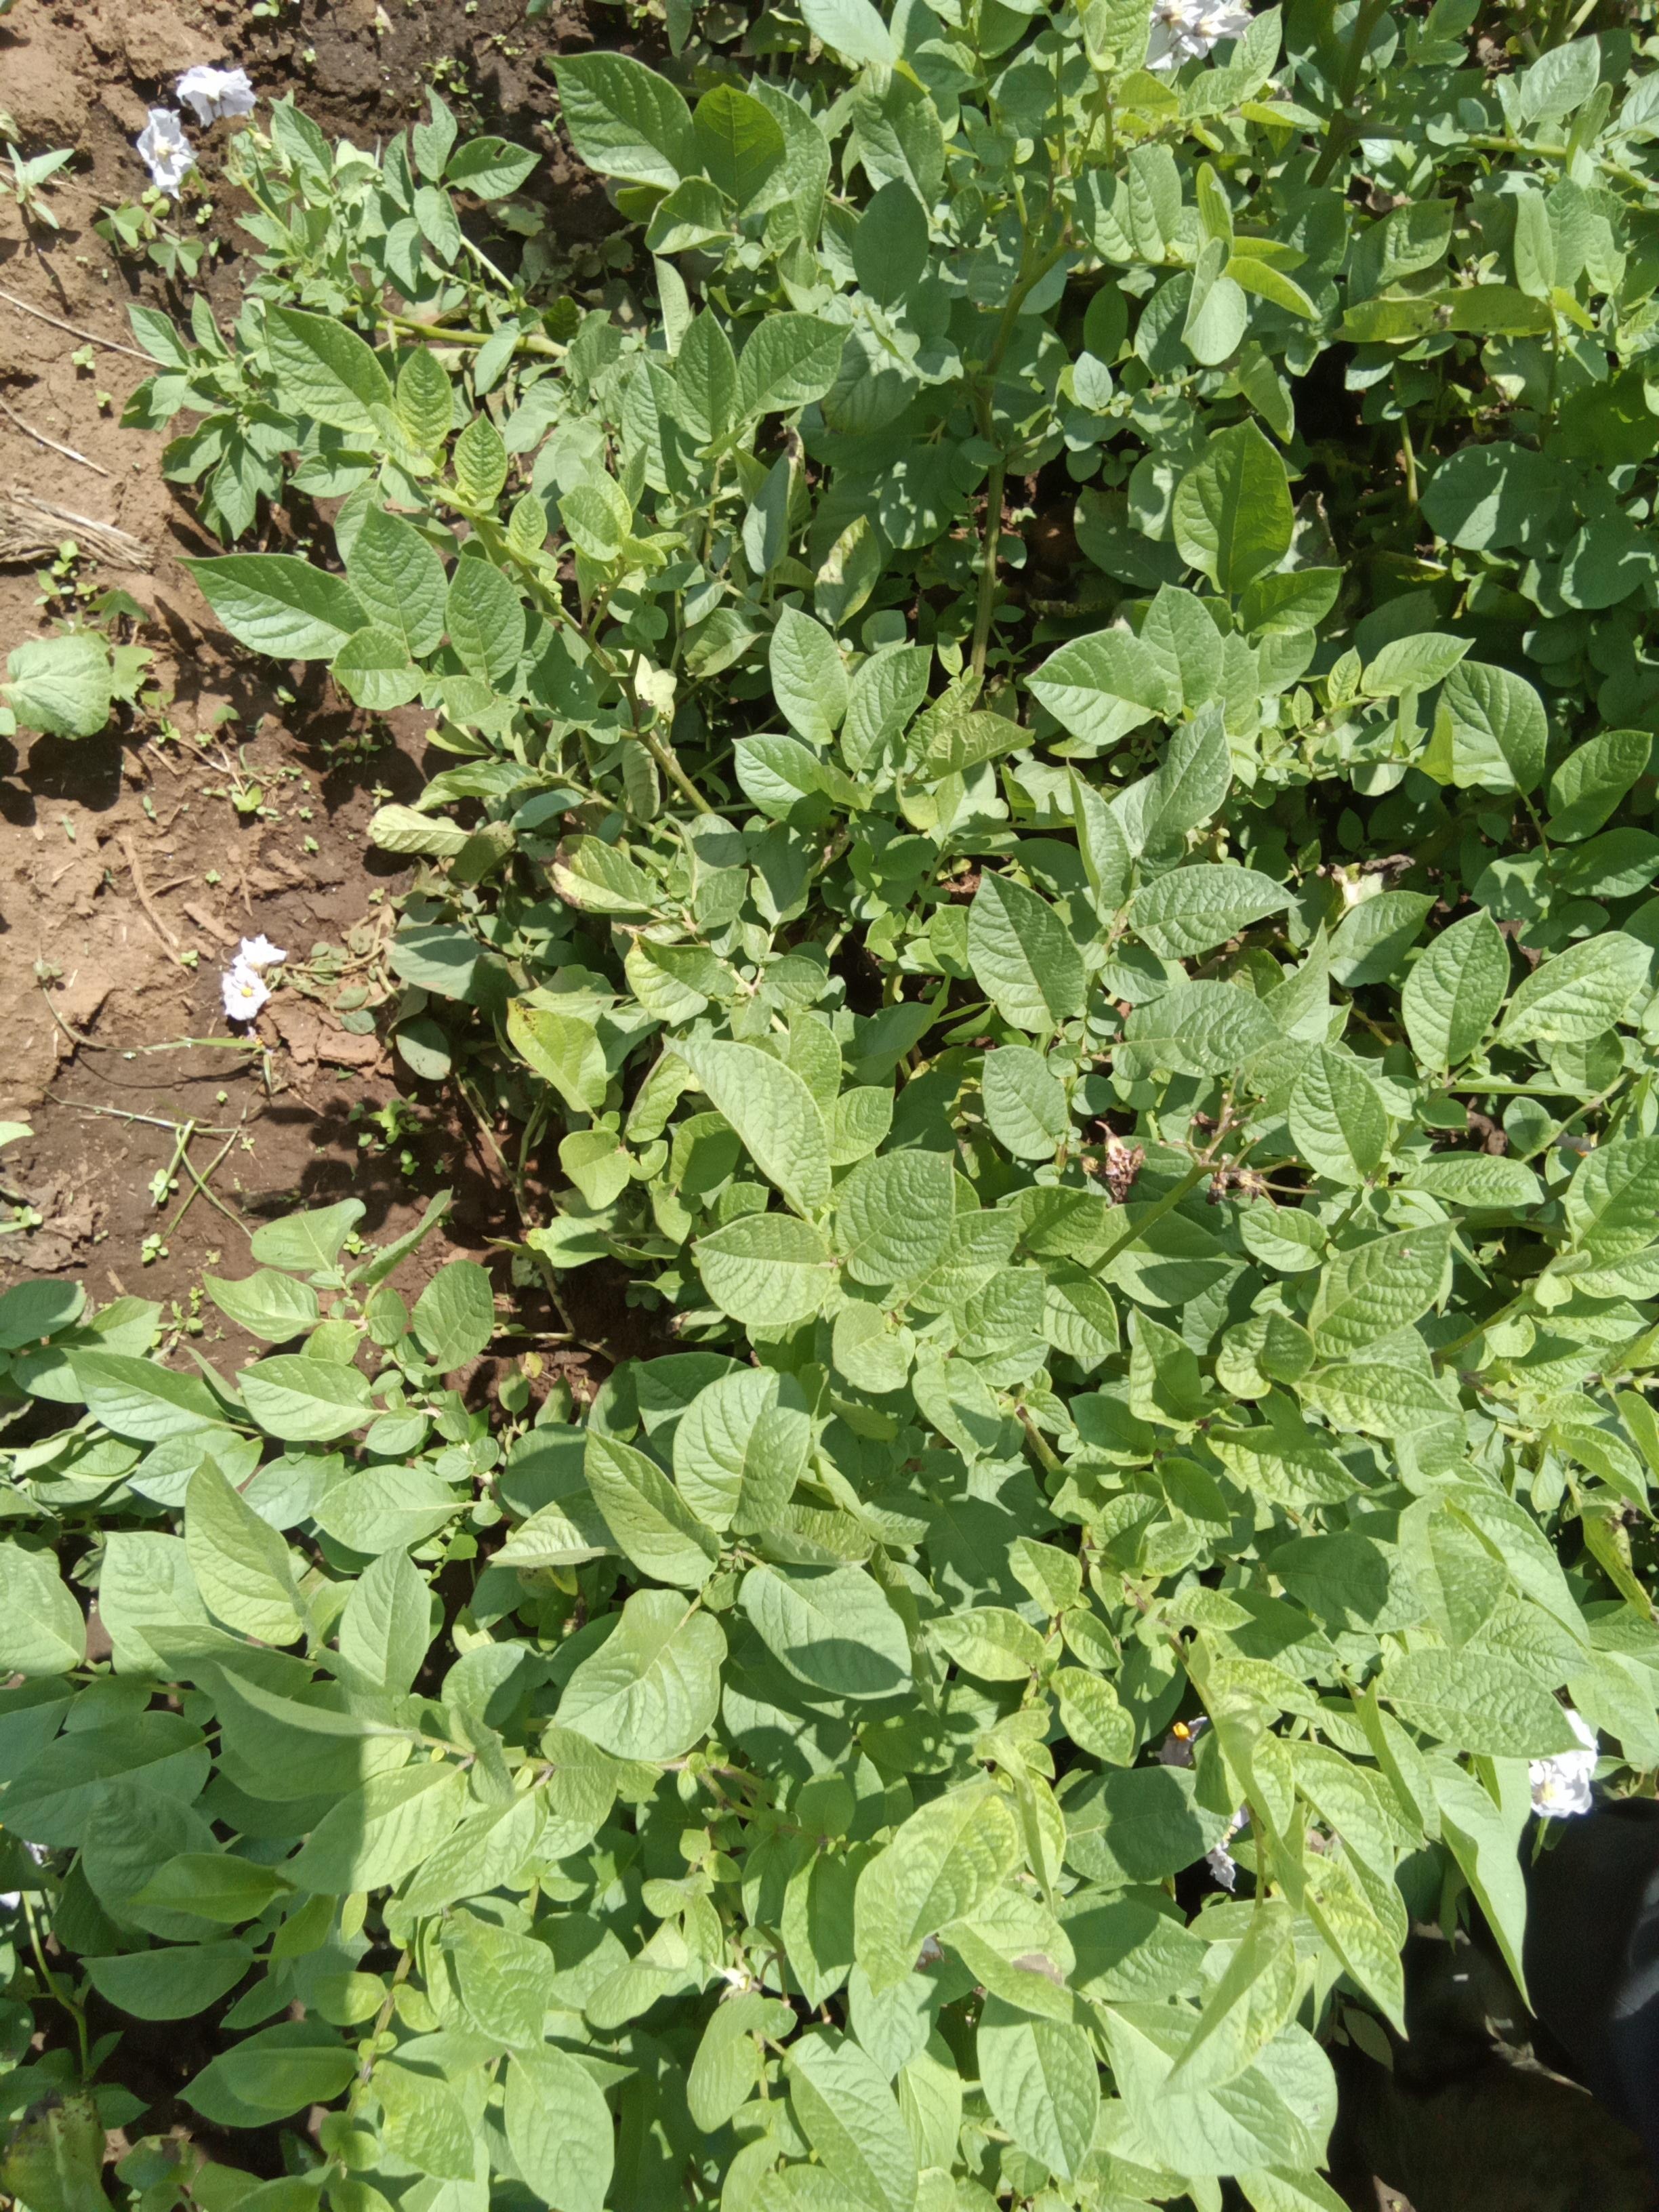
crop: potato
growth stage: flowering
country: Kenya
